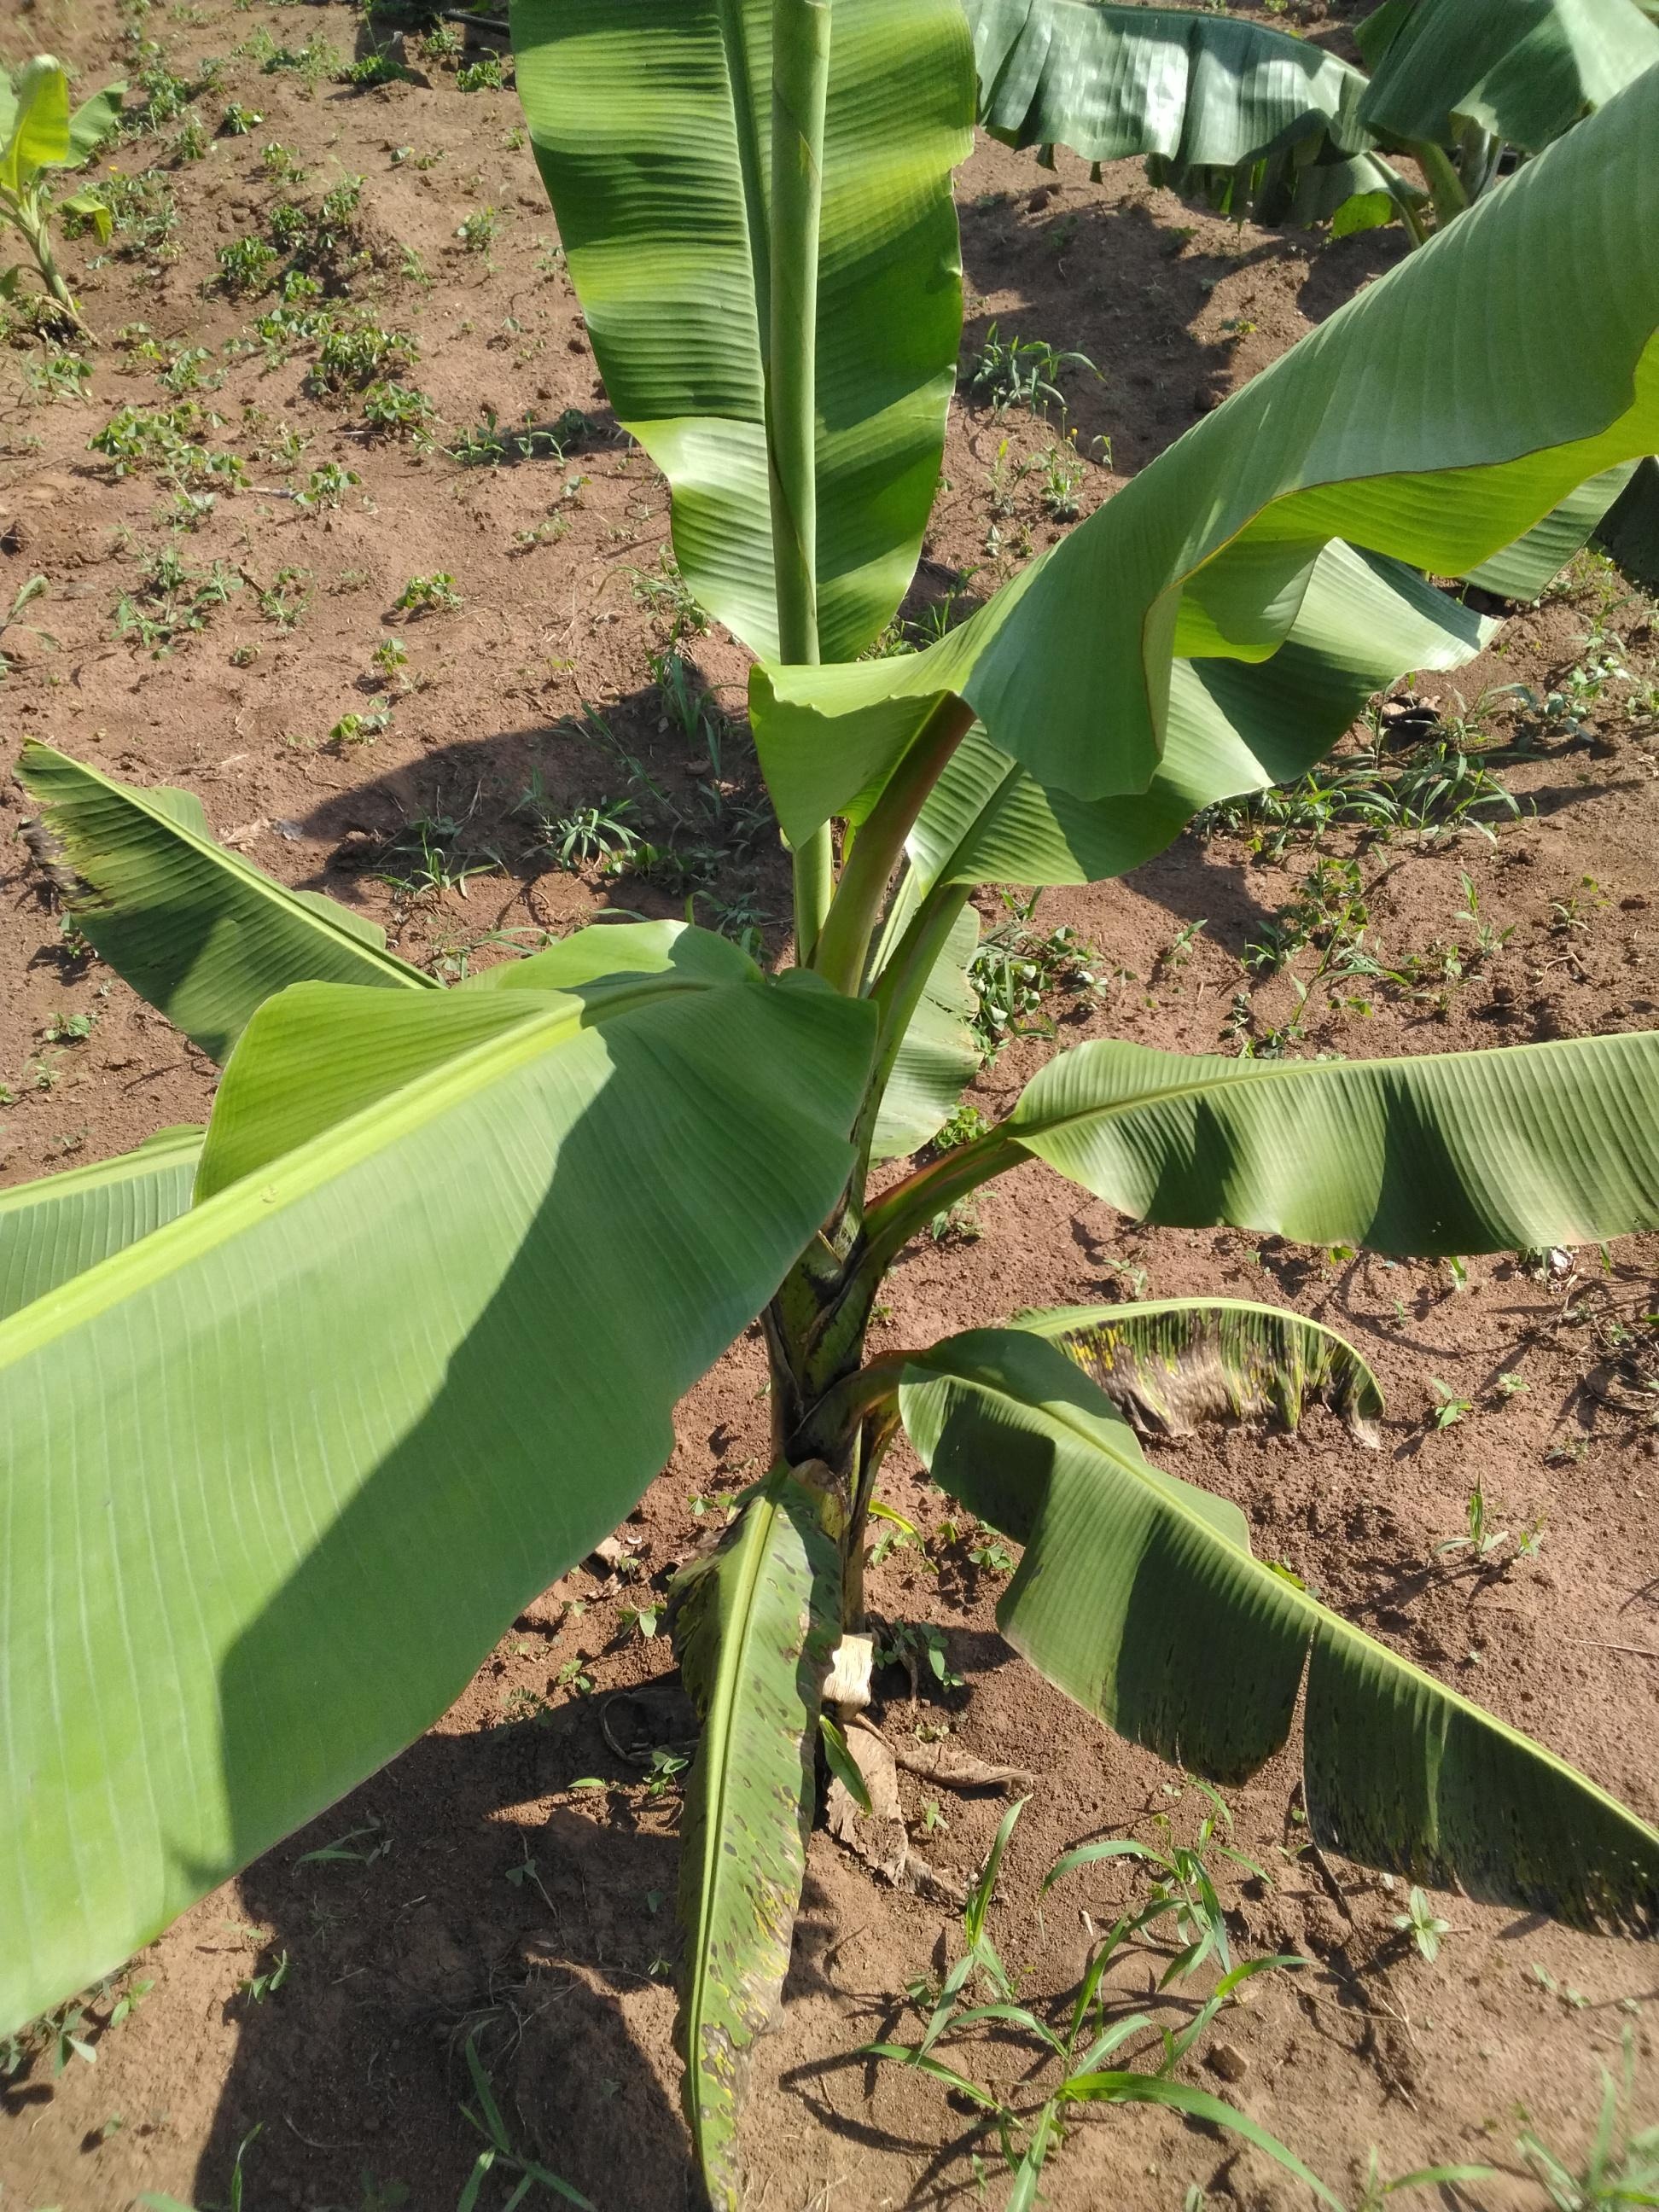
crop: banana
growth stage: vegetative
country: Uganda
